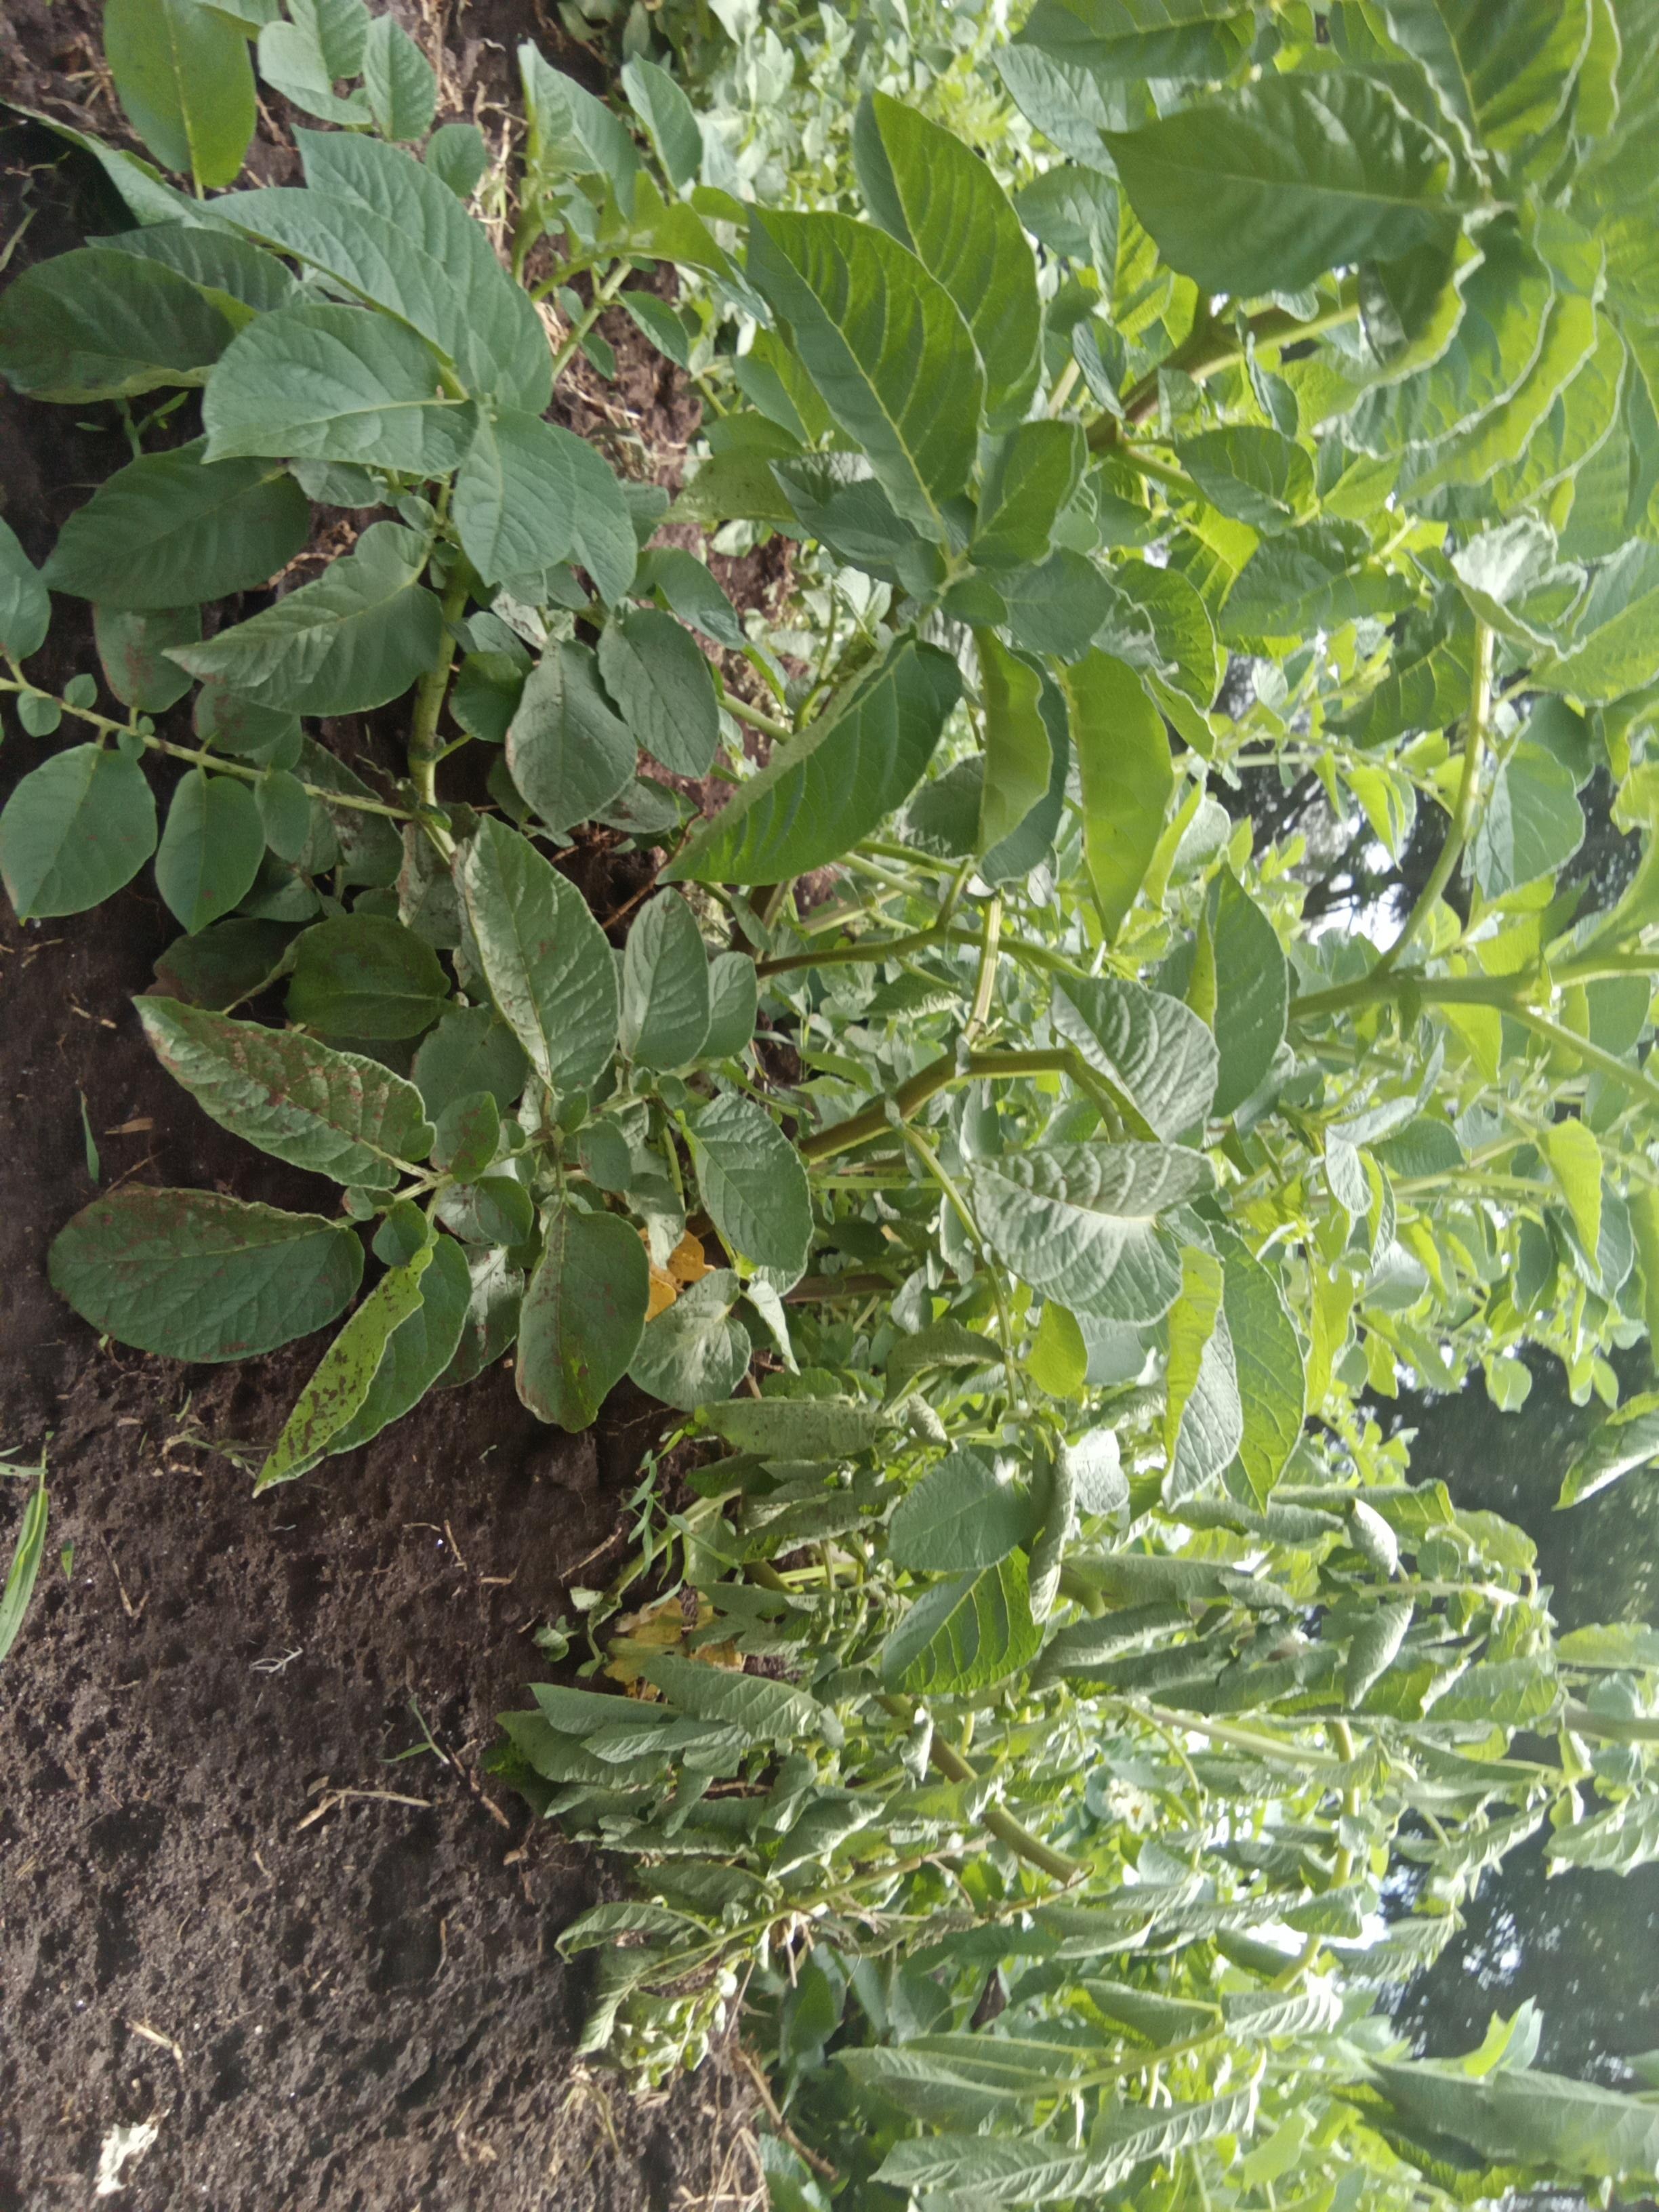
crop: potato
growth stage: flowering
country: Kenya
